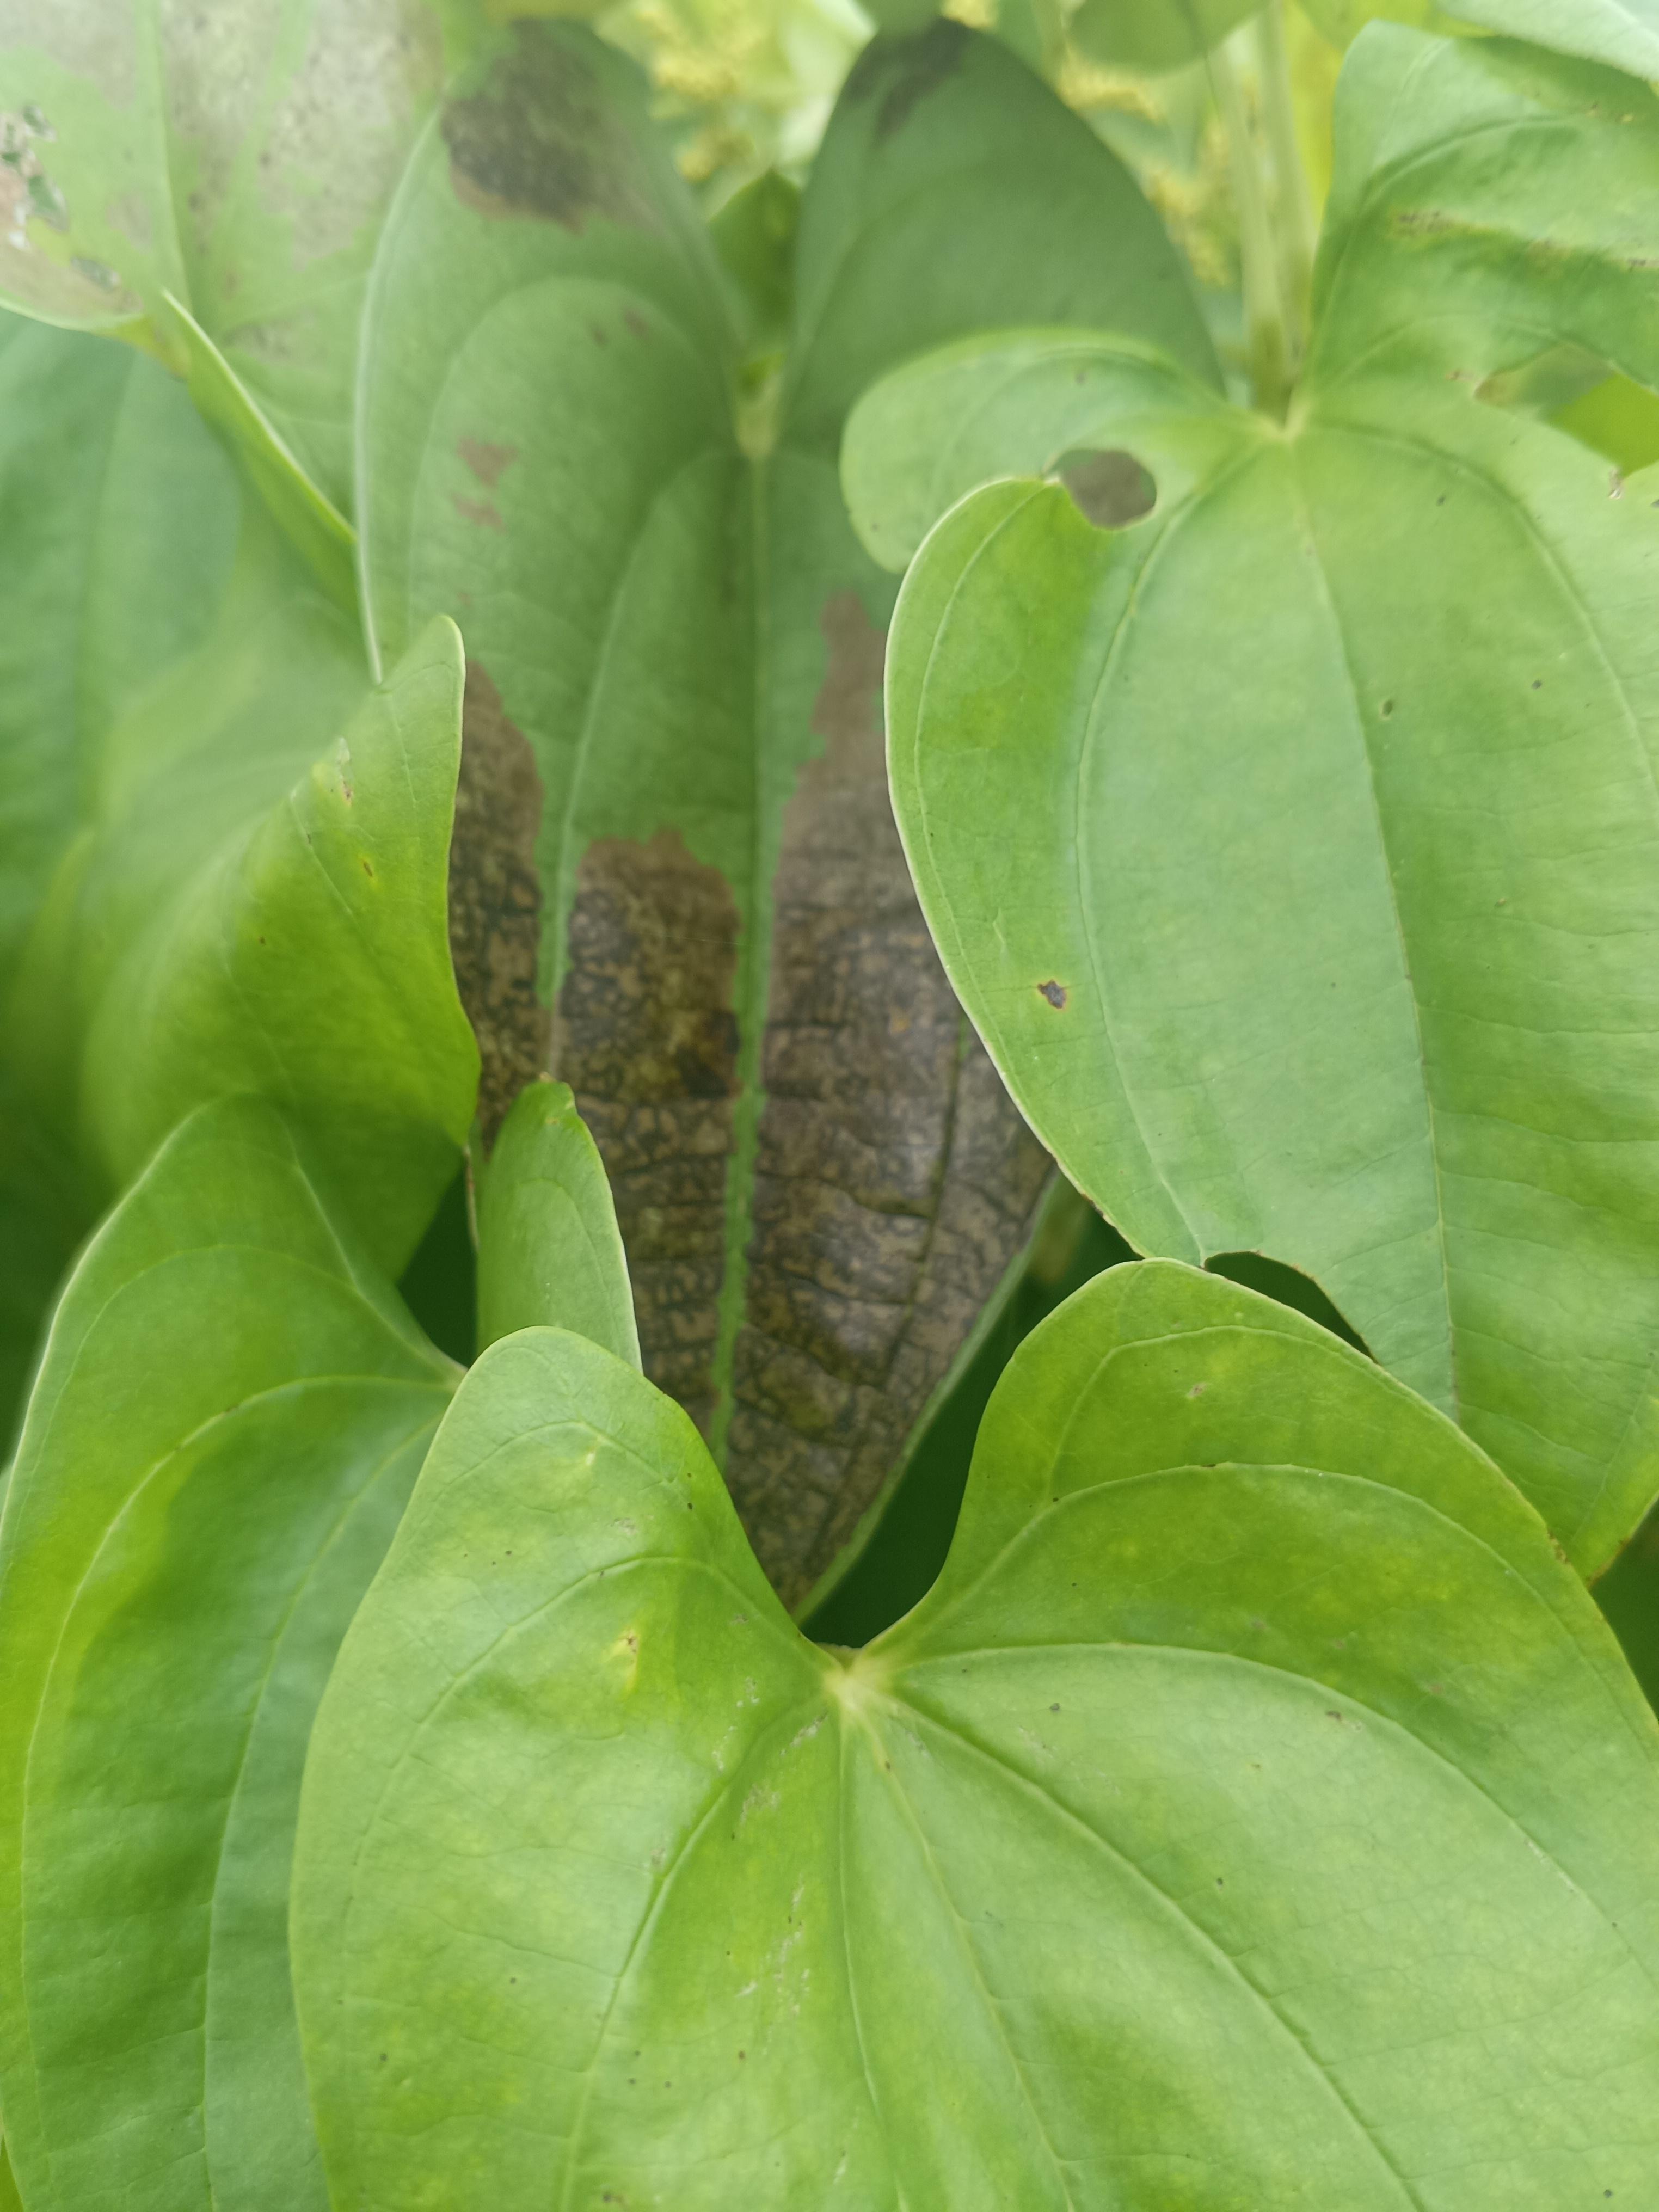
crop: yam
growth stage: vegetative
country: Nigeria
